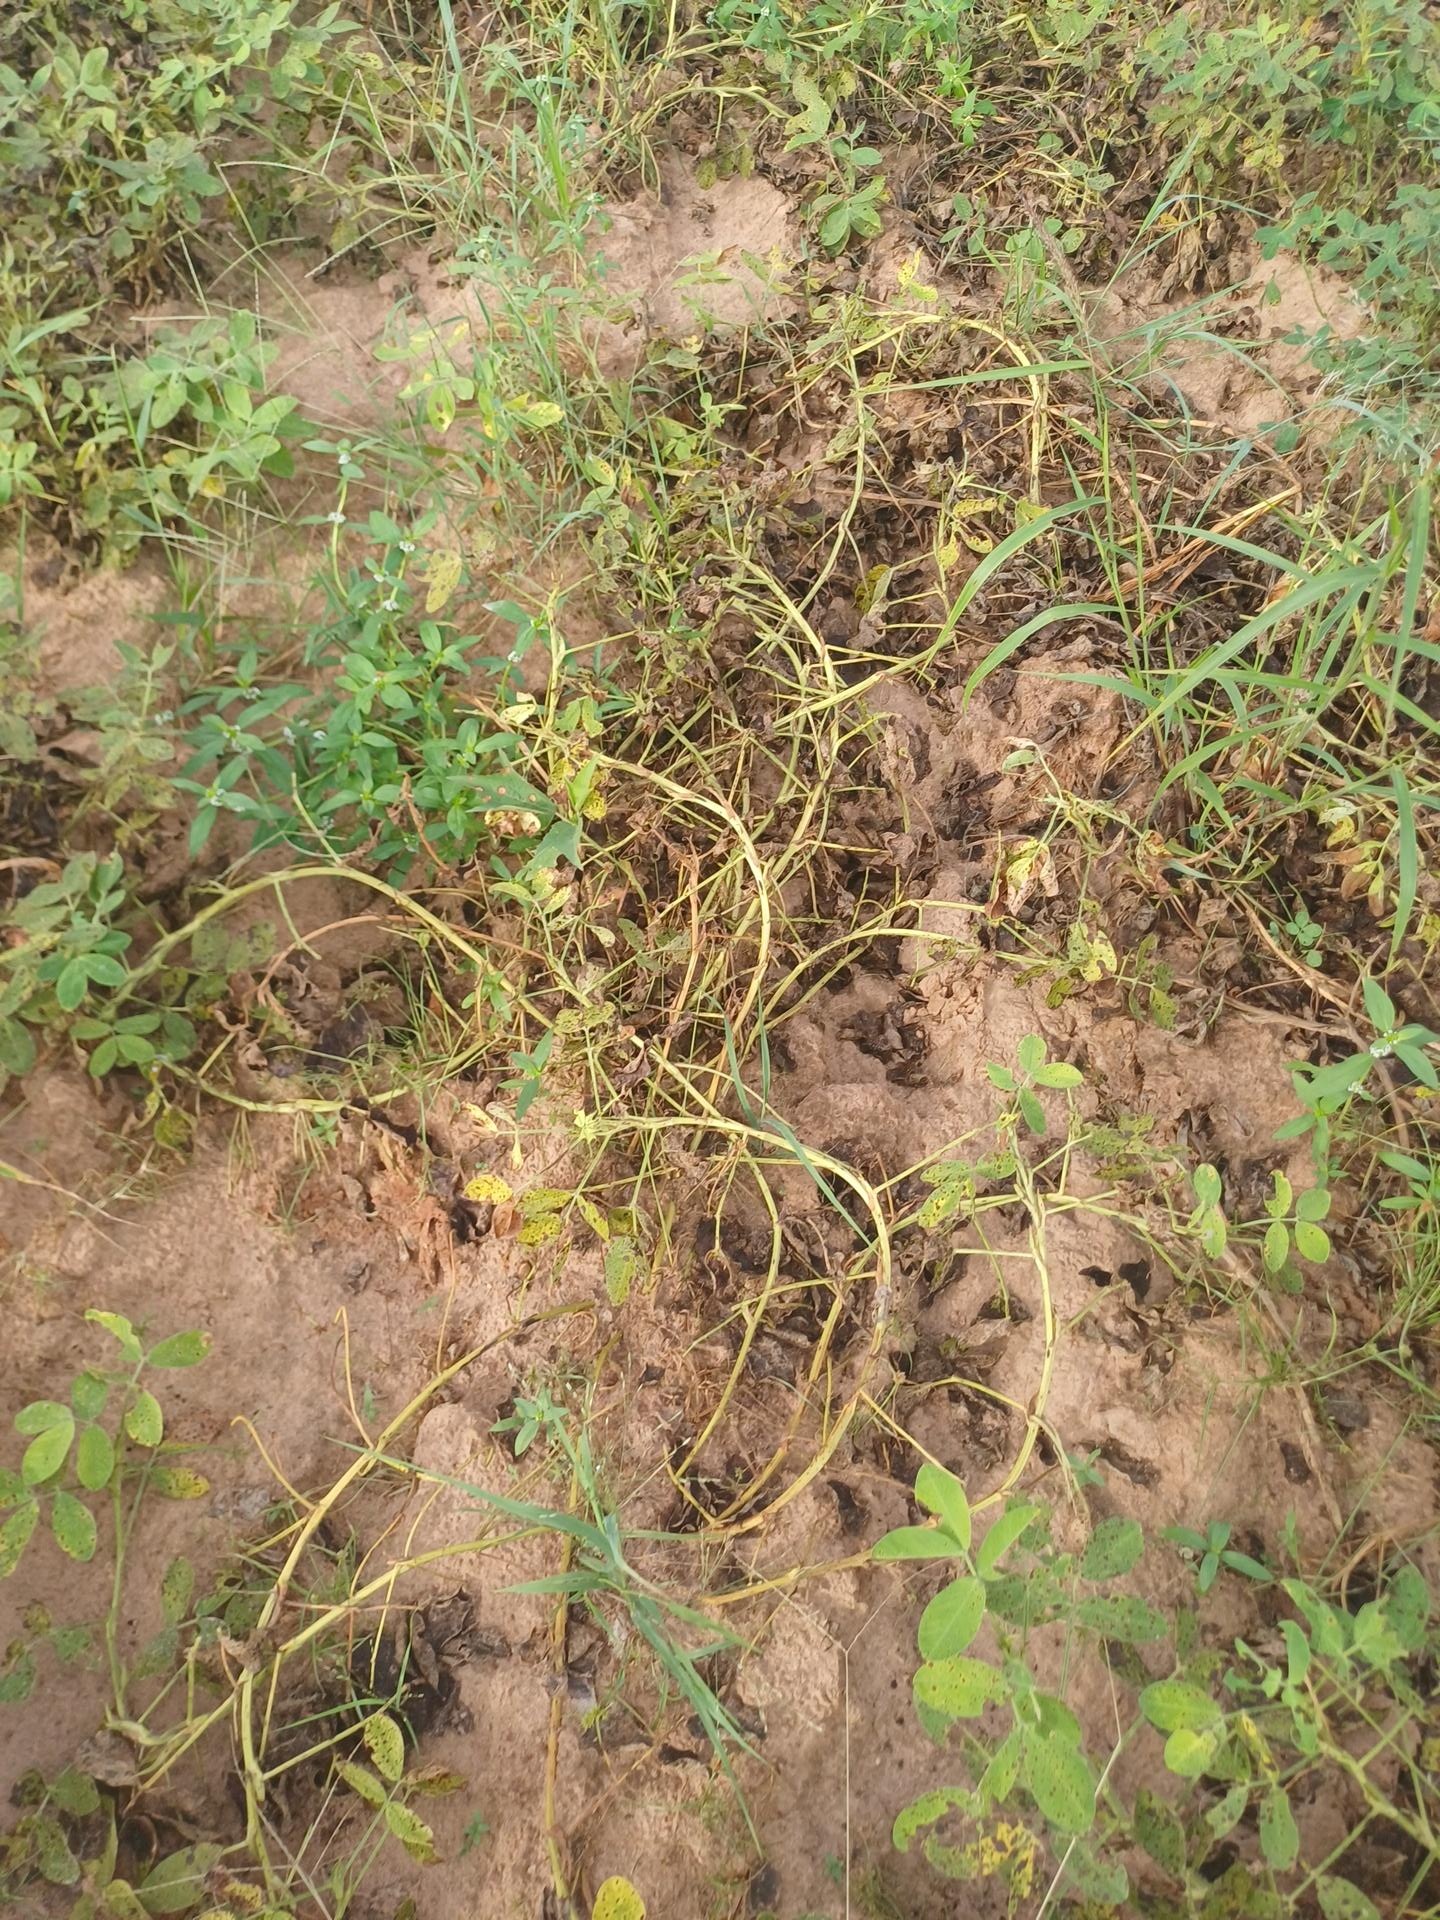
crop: groundnut
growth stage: flowering
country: Senegal
